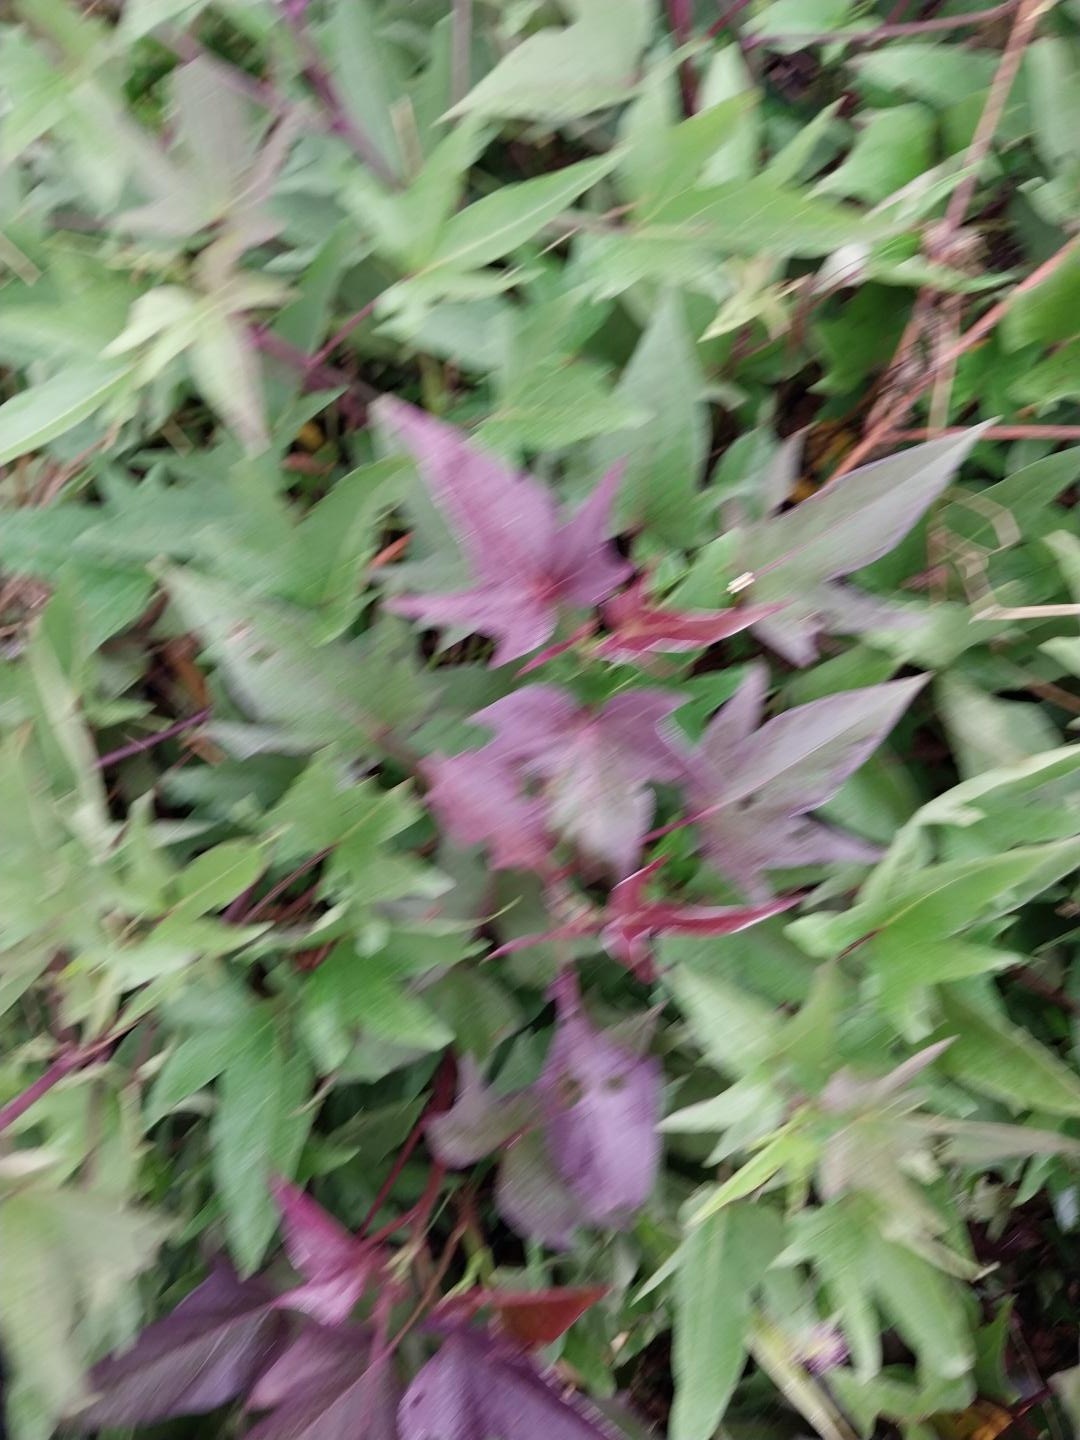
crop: sweet potato
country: Tanzania
